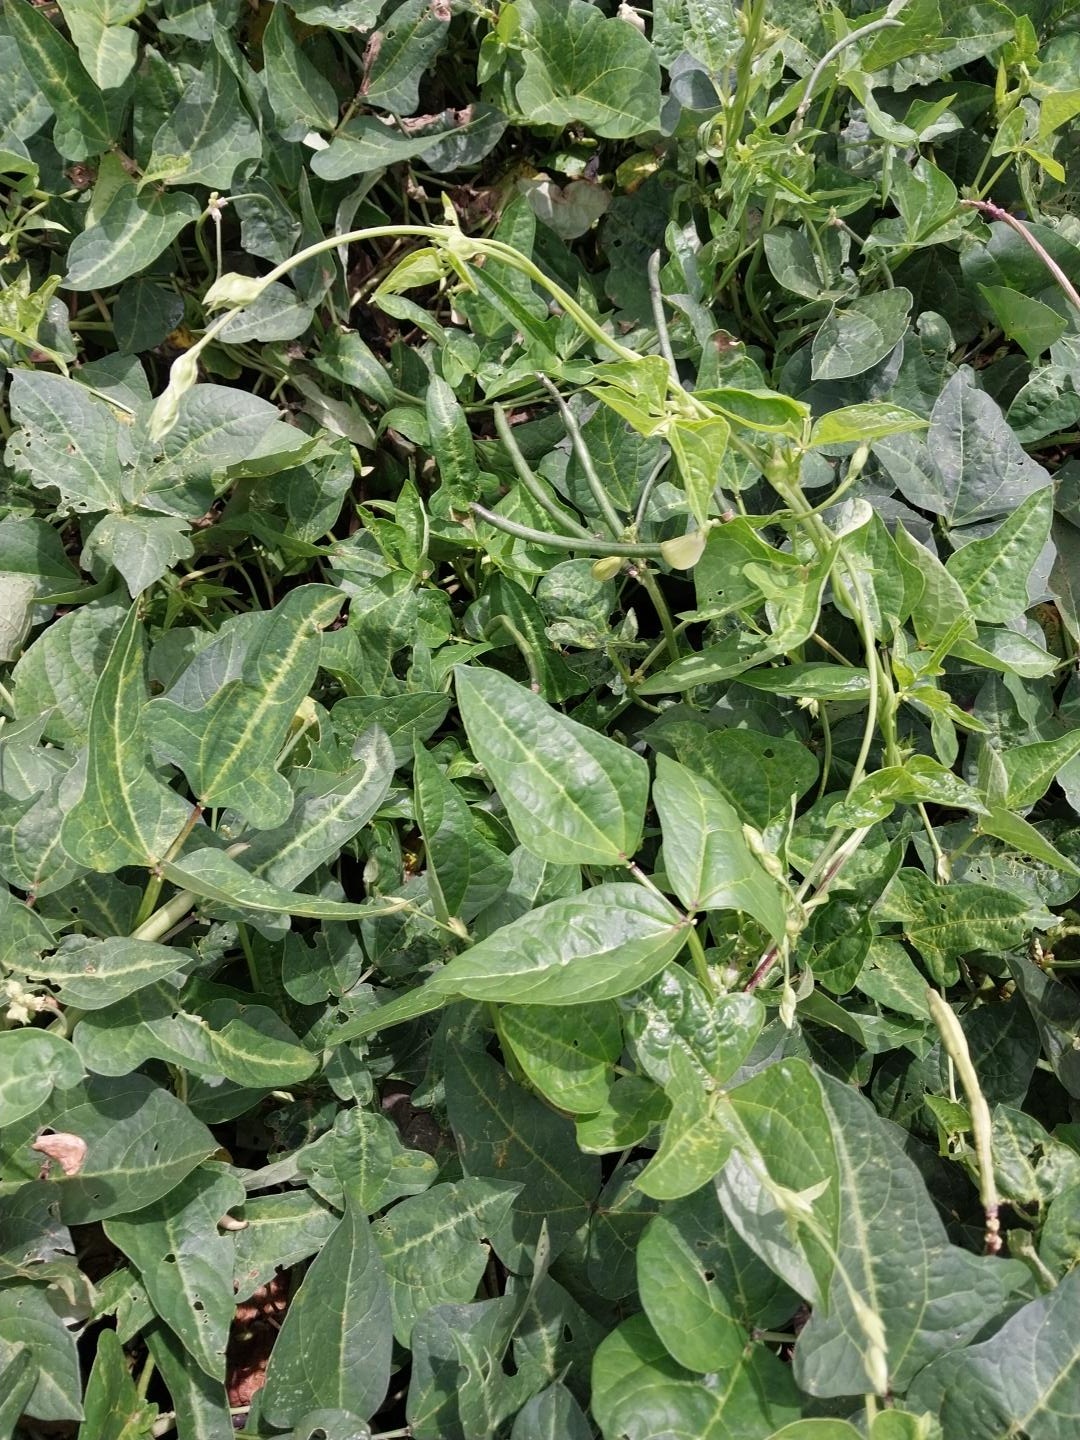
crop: cowpea
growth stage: development pod
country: Tanzania
